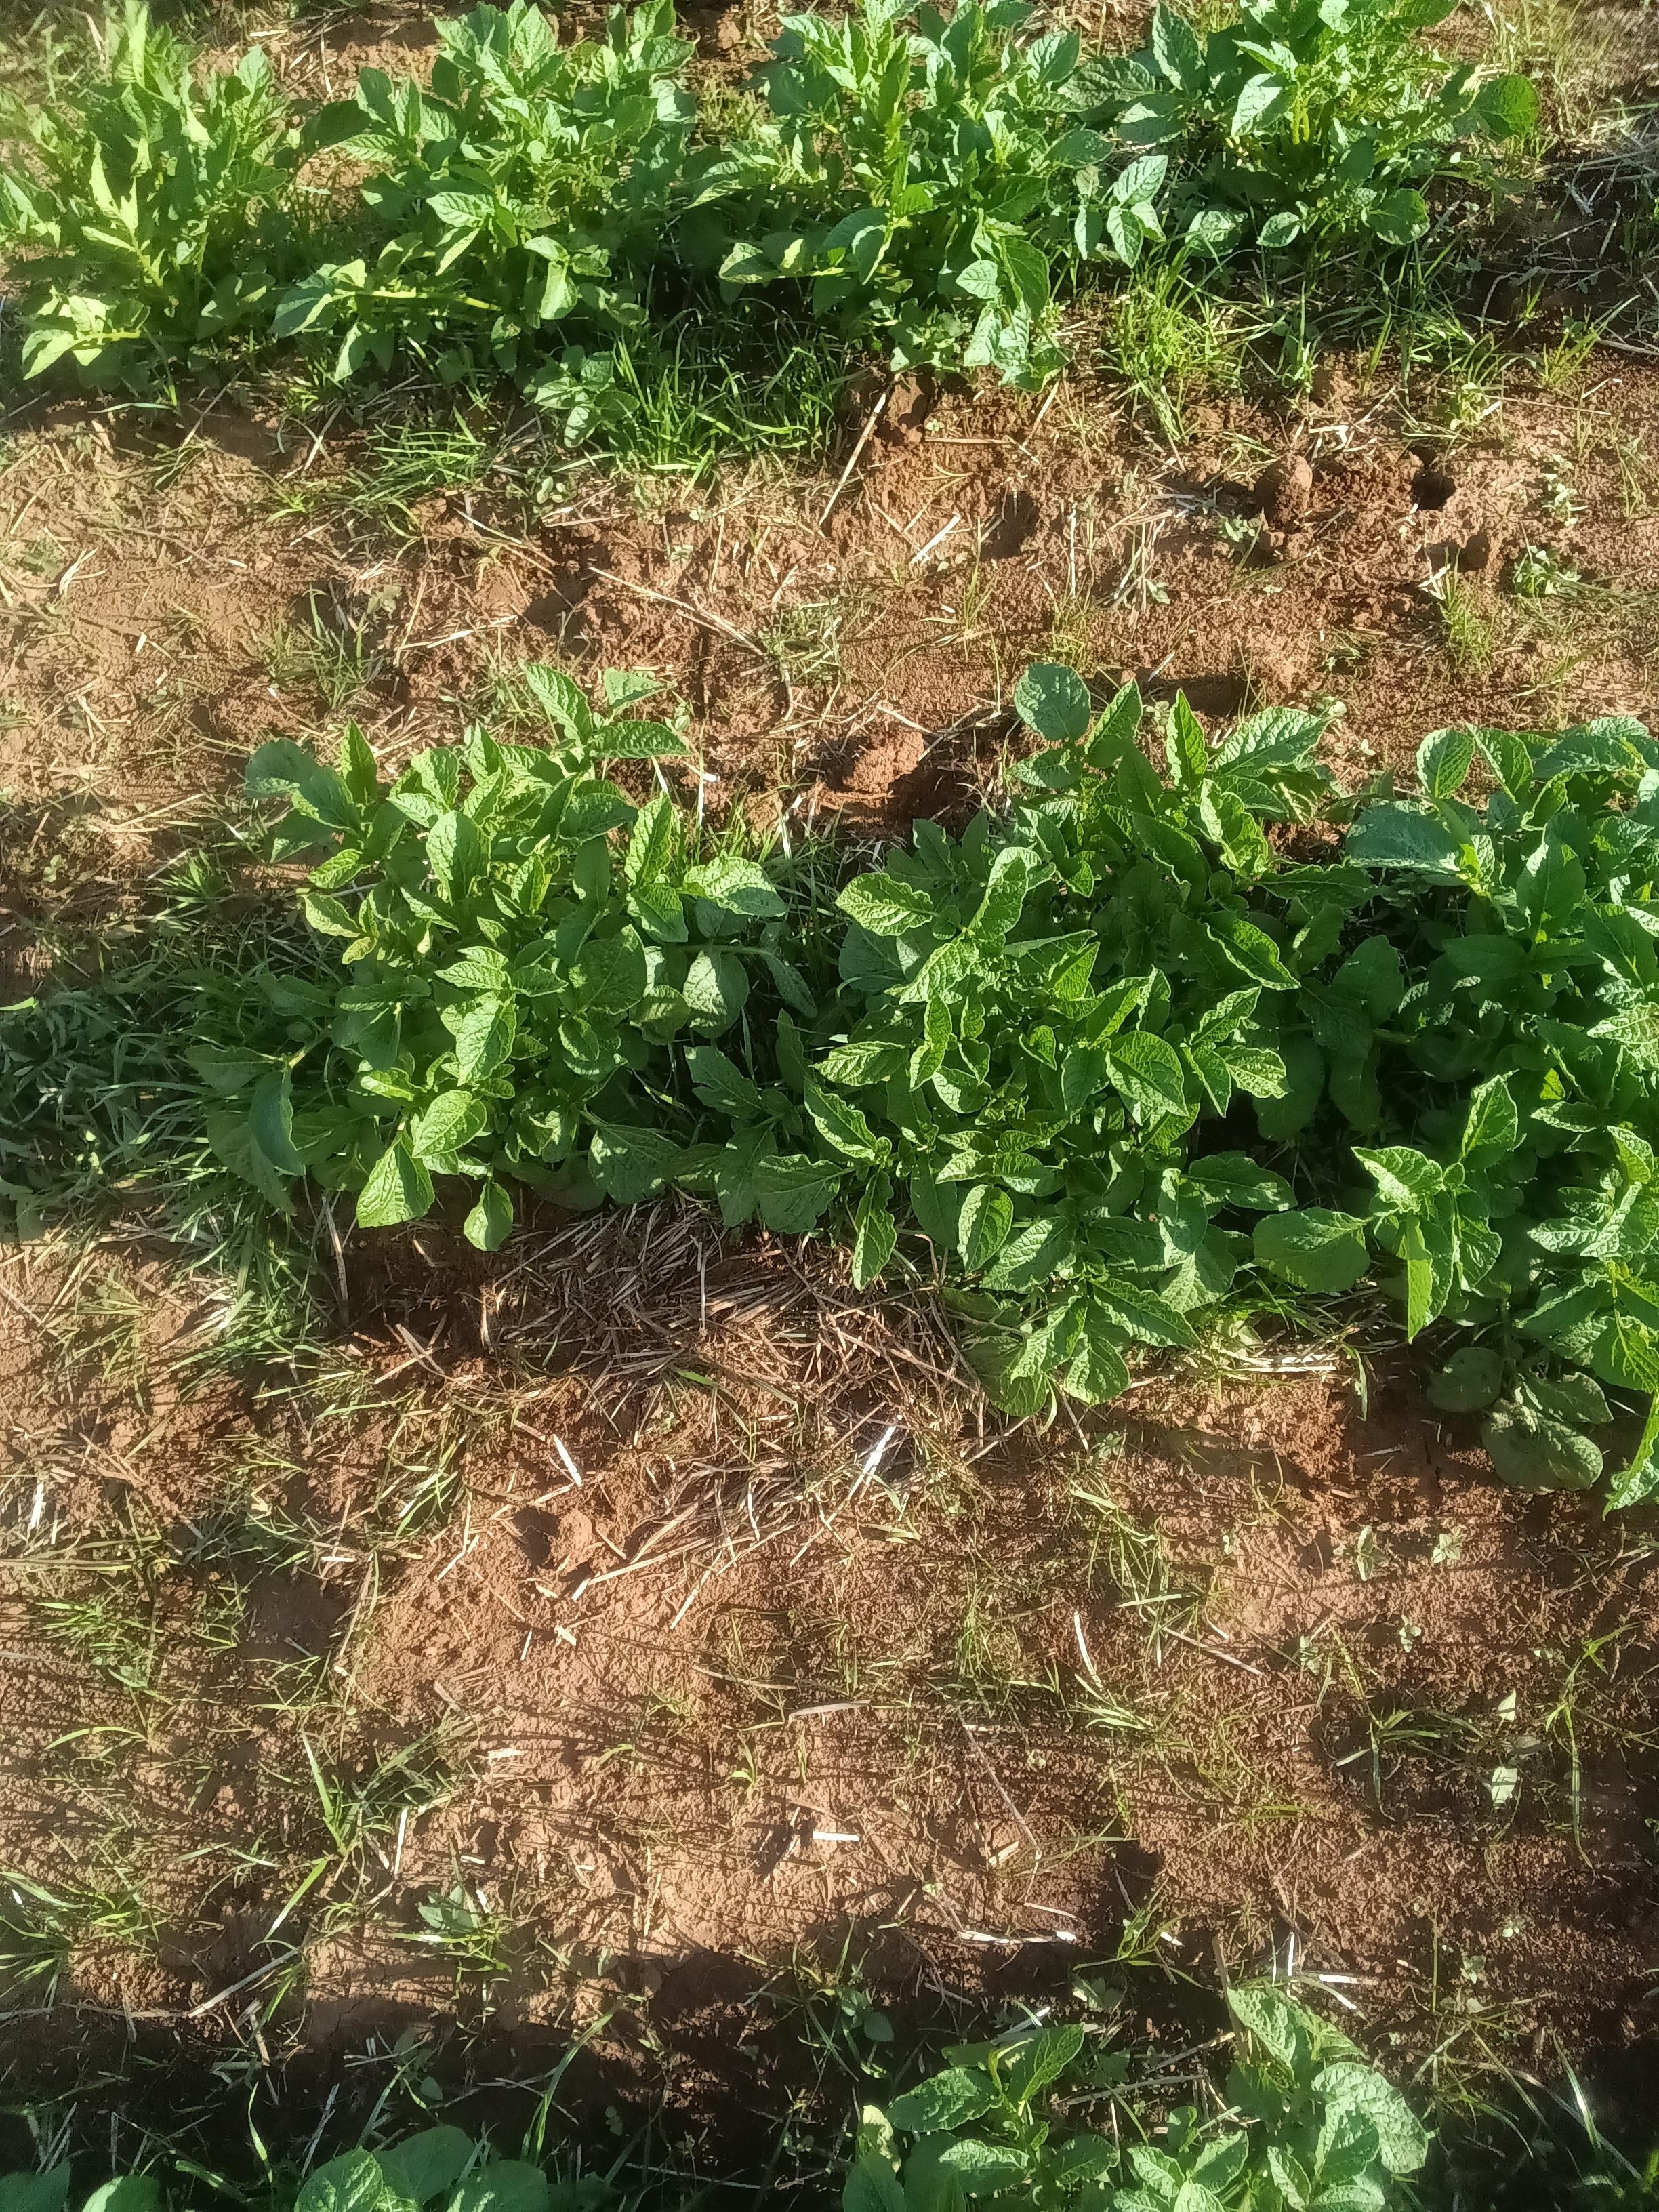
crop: potato
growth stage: vegetative
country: Kenya
